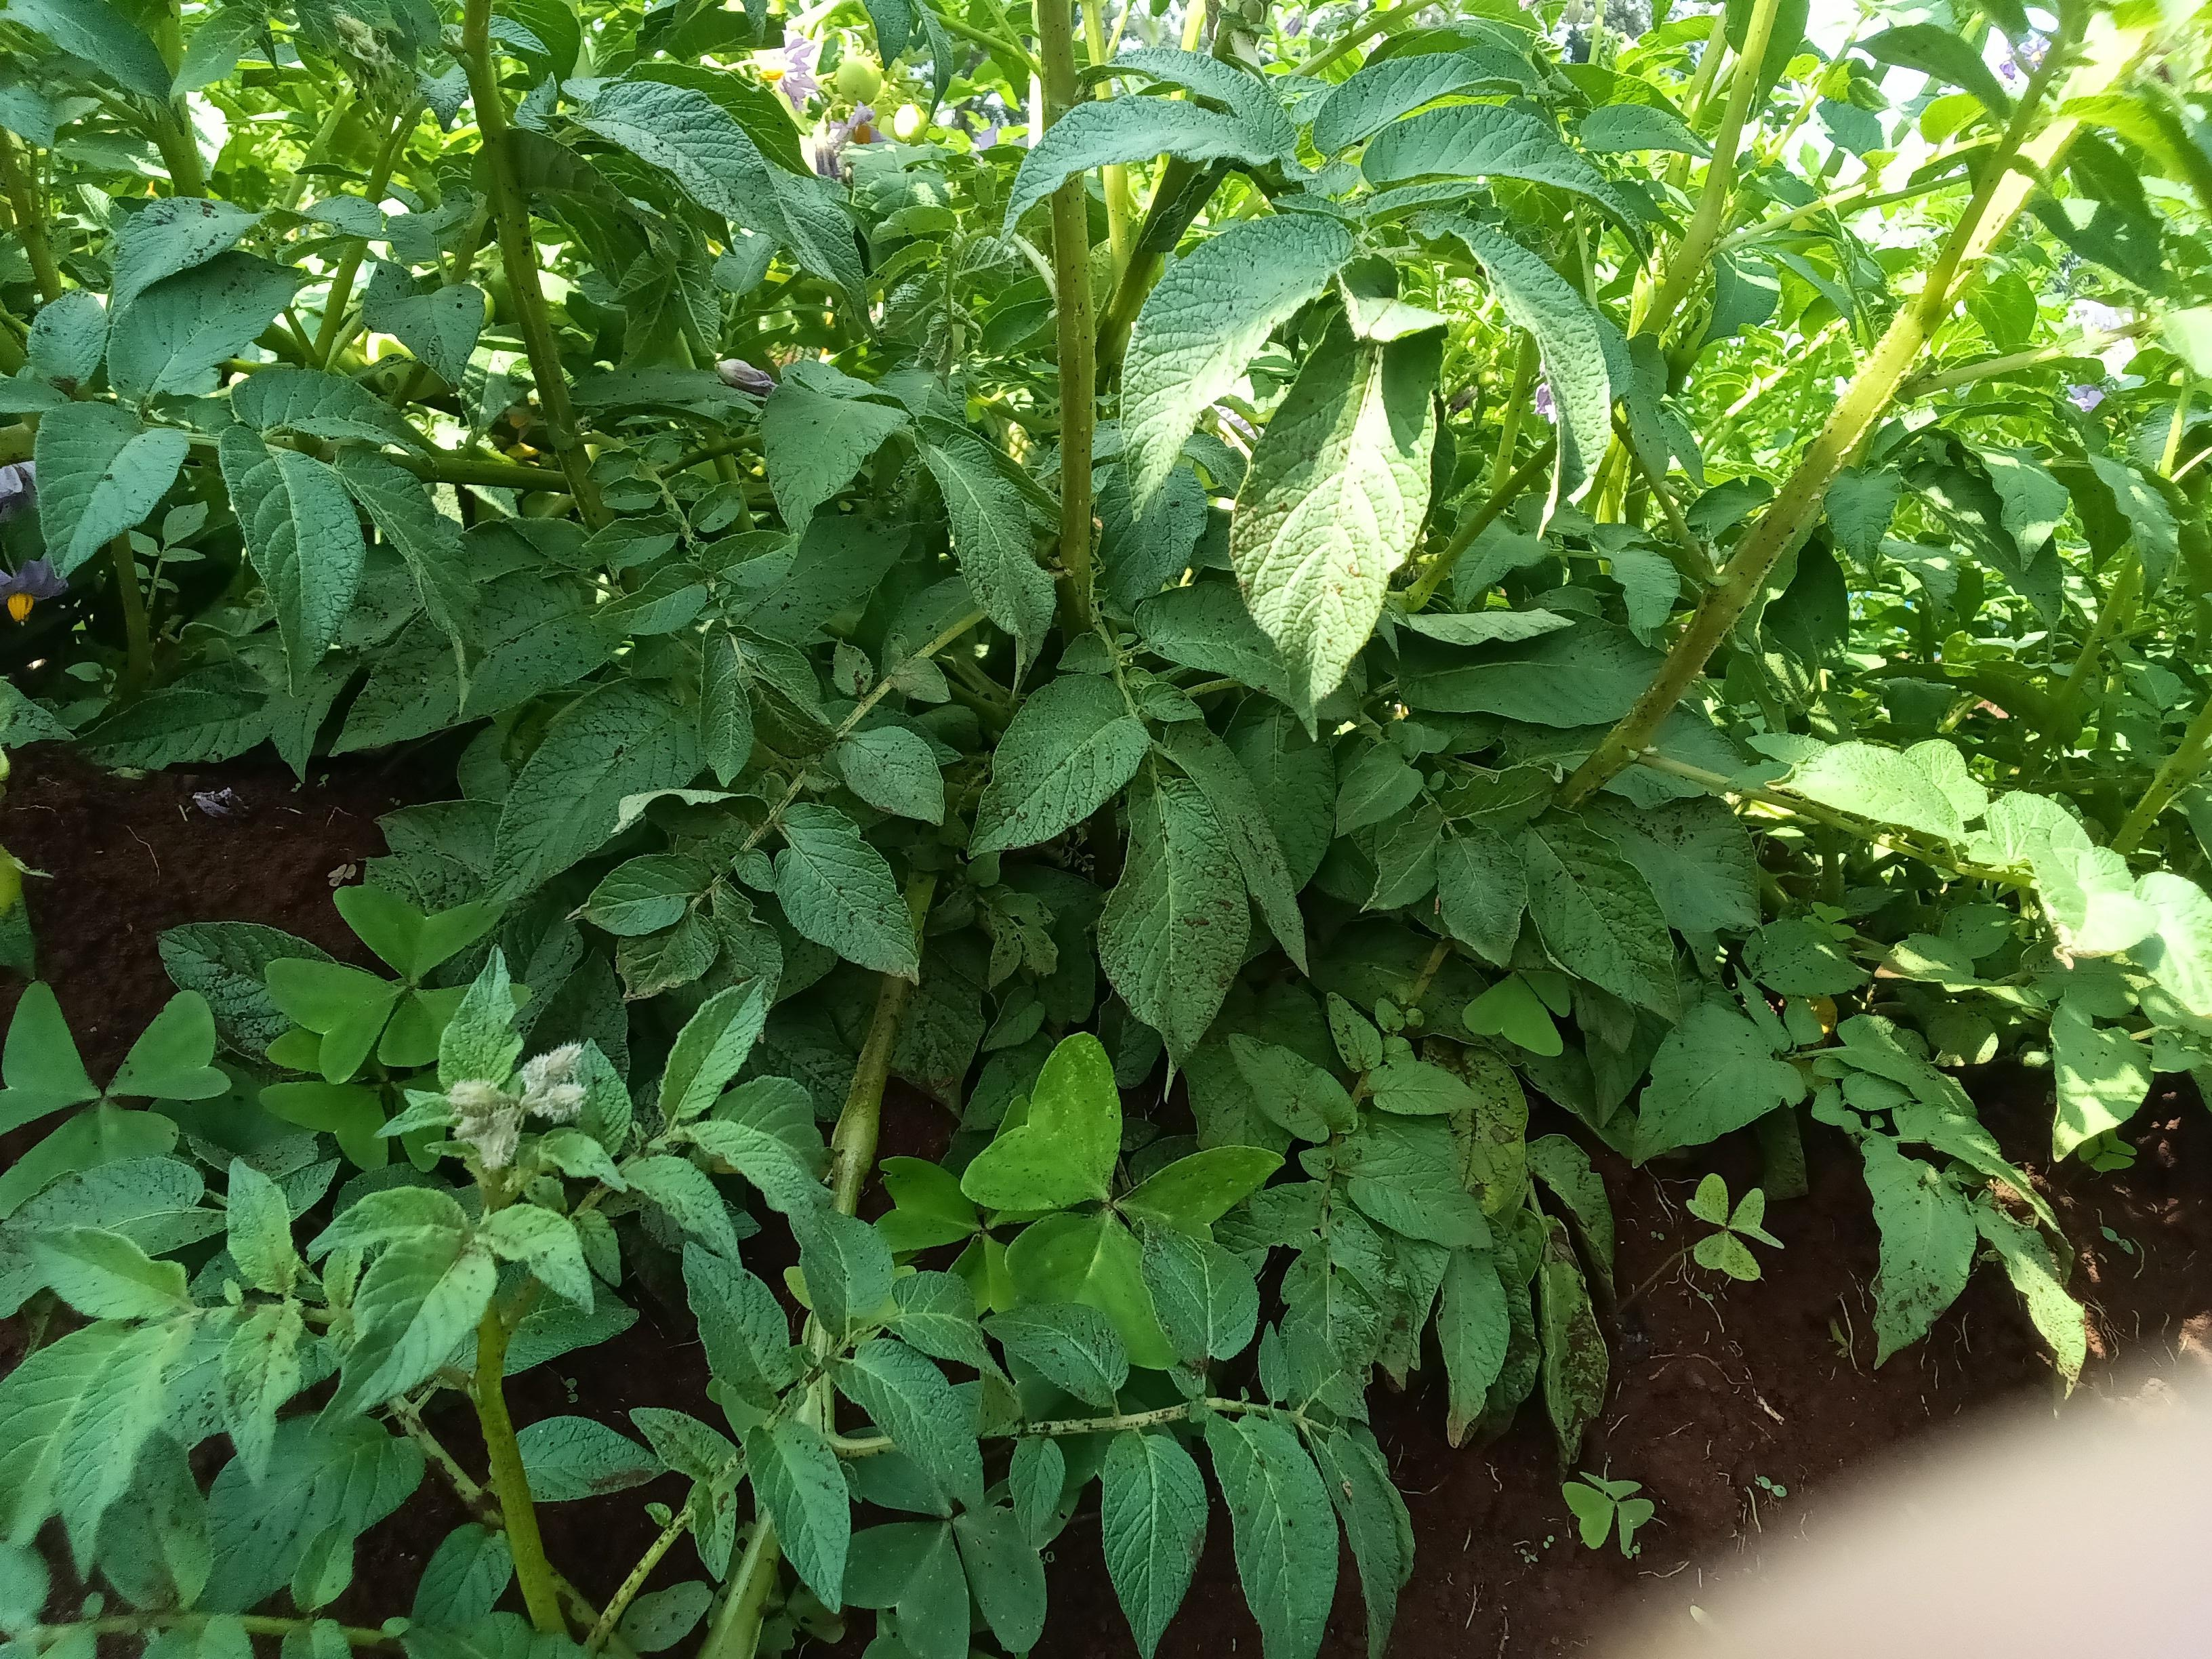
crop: potato
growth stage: flowering
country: Kenya
